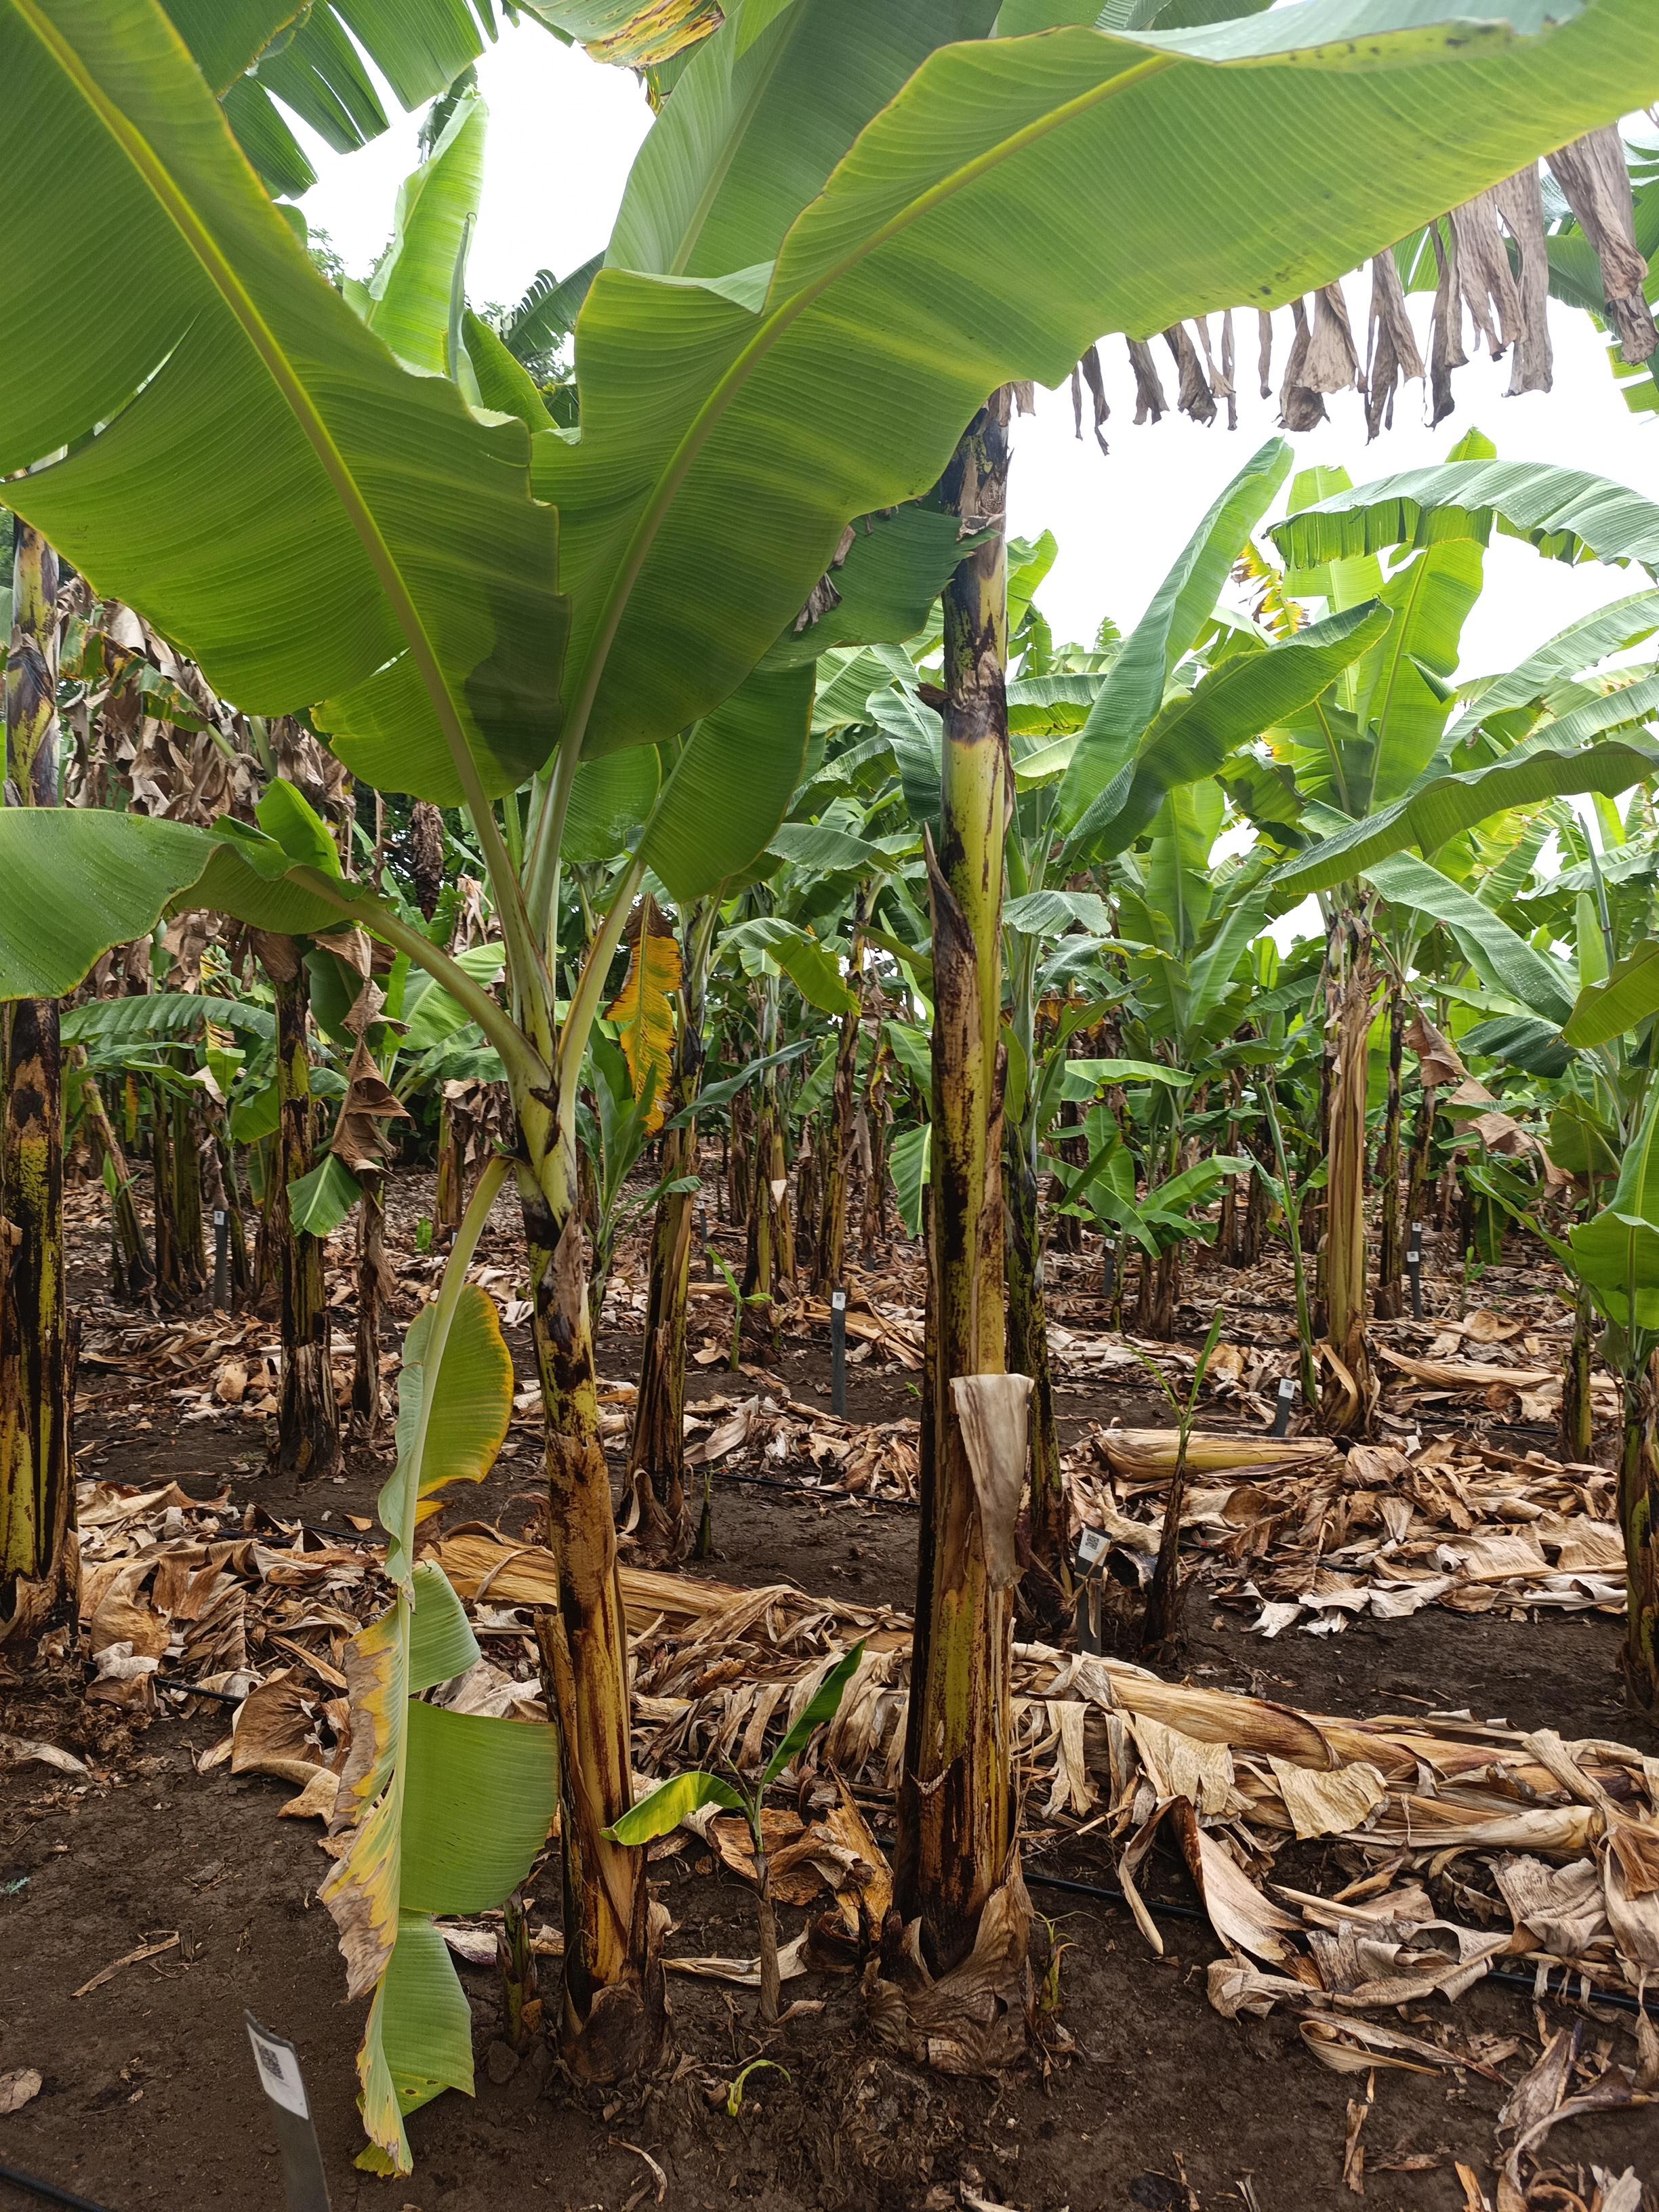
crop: banana
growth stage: vegetative
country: Tanzania
